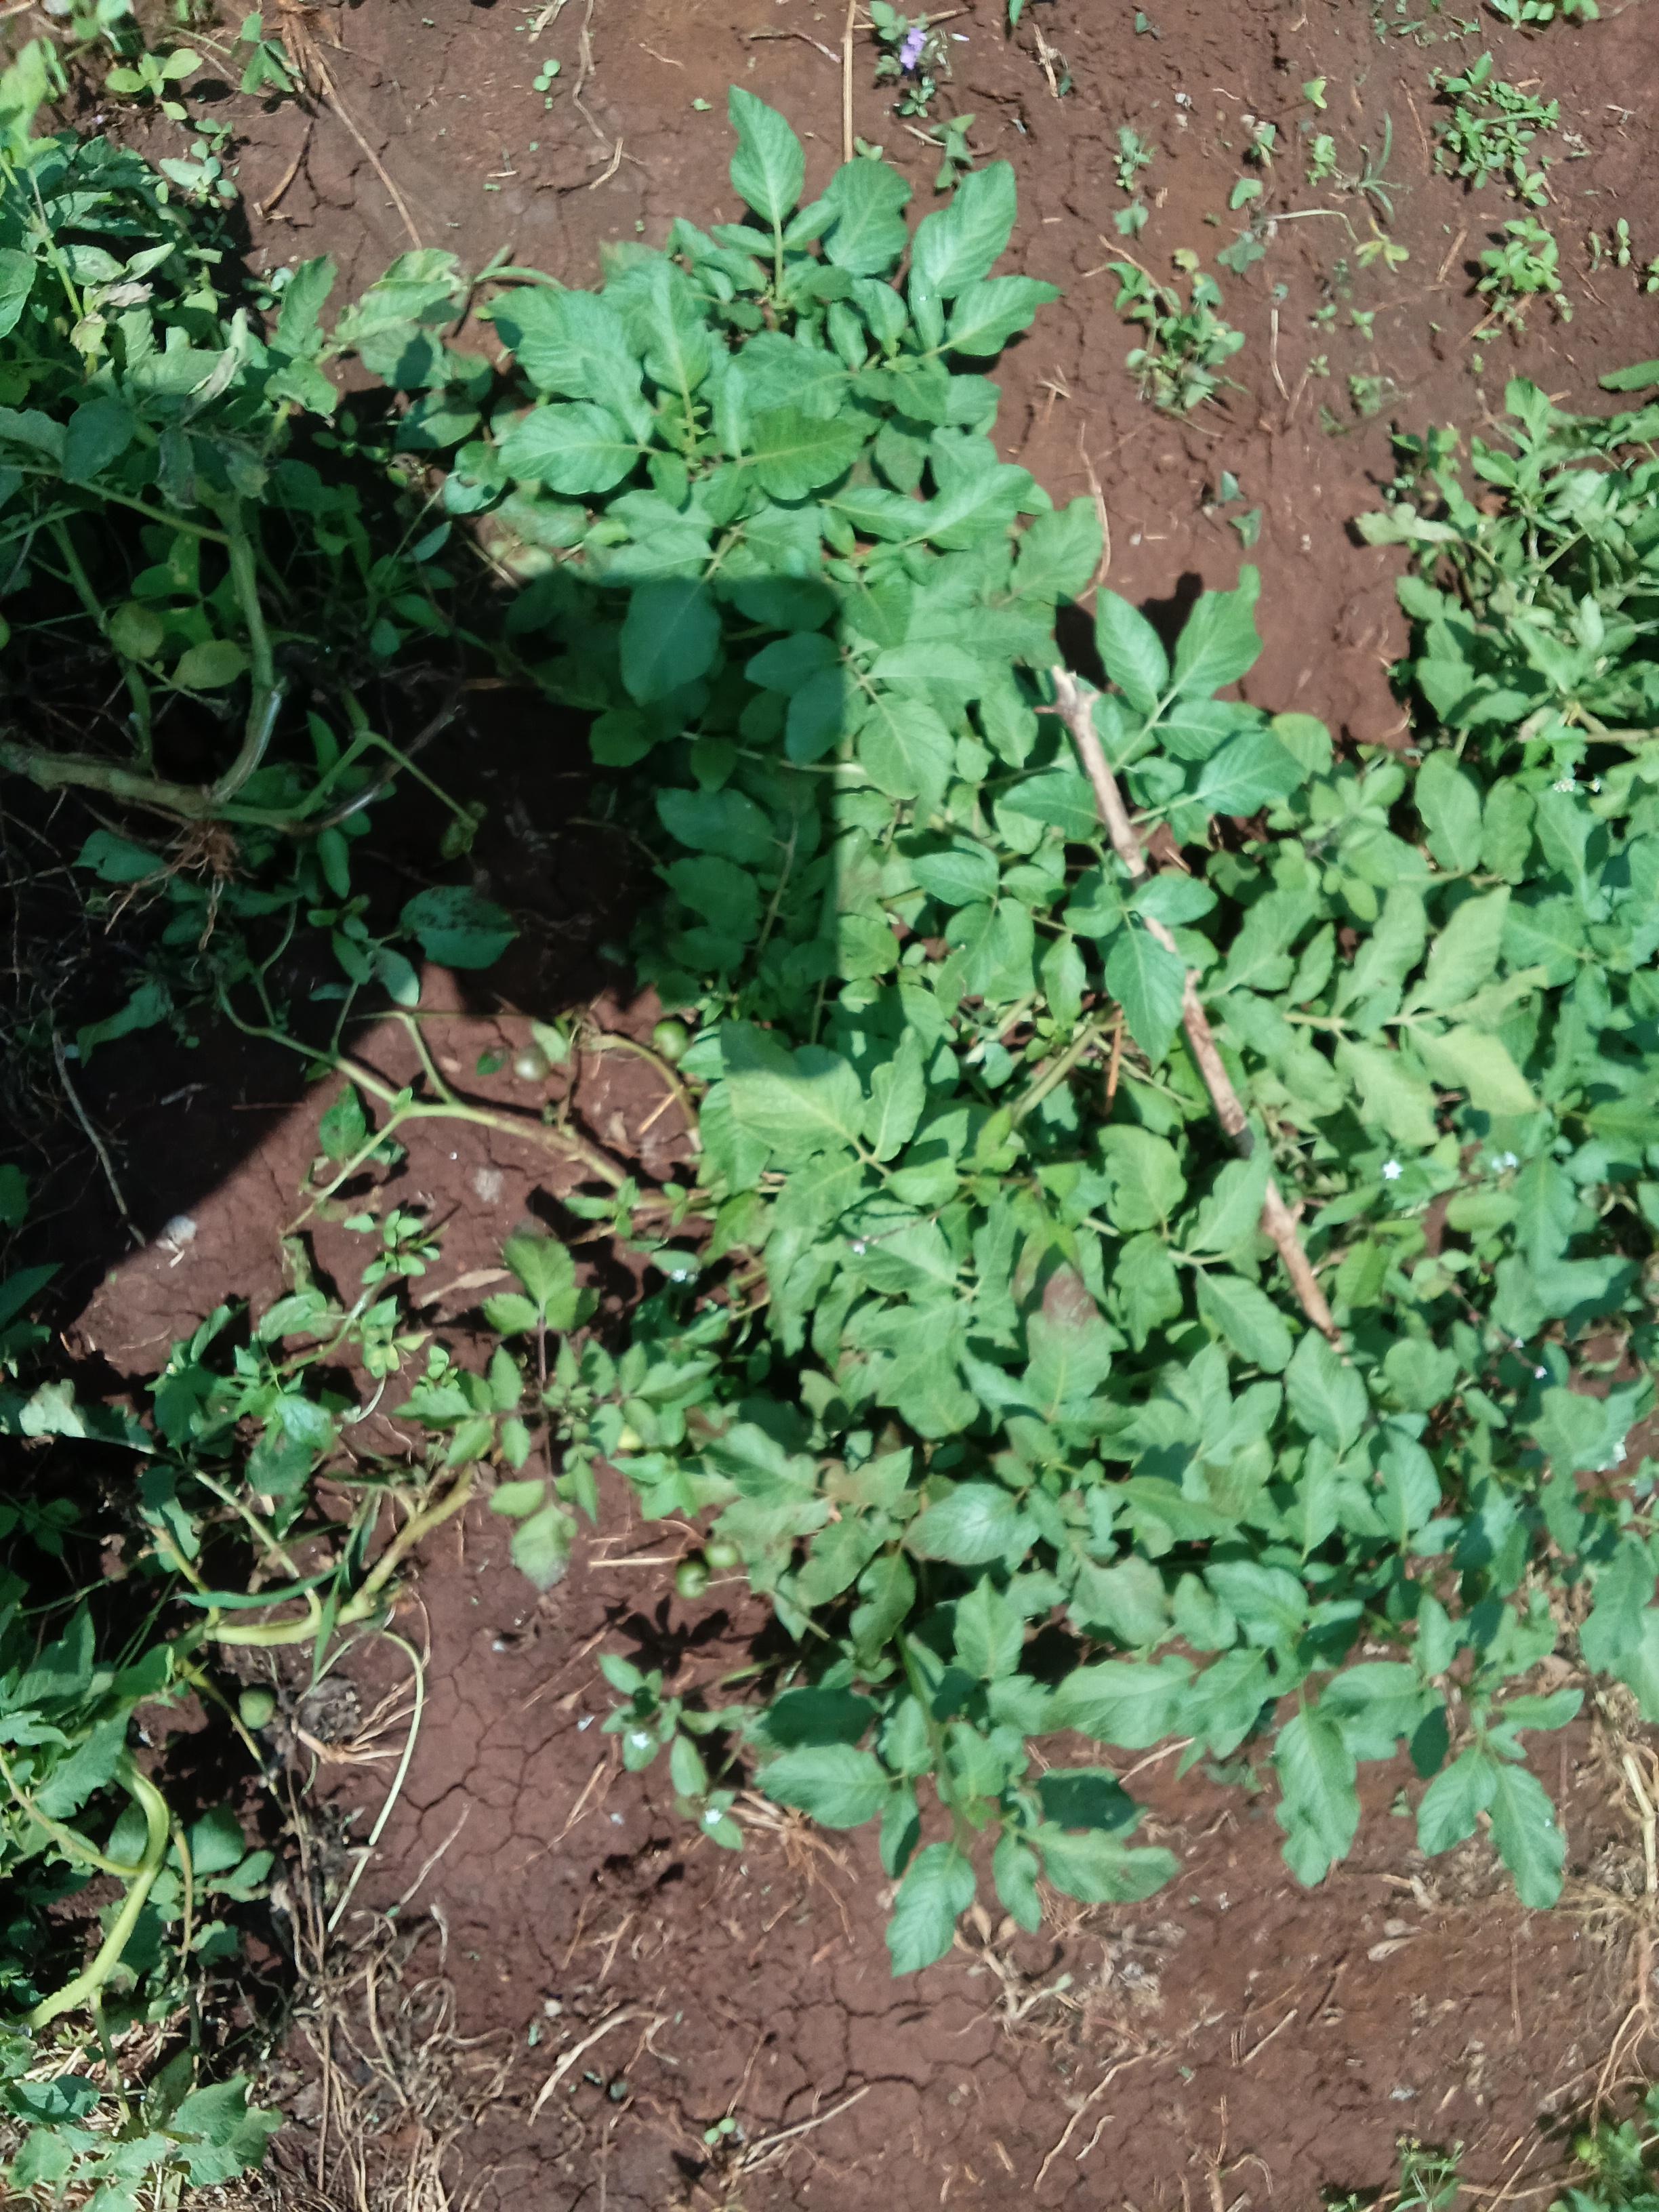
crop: potato
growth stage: harvest maturity
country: Kenya
